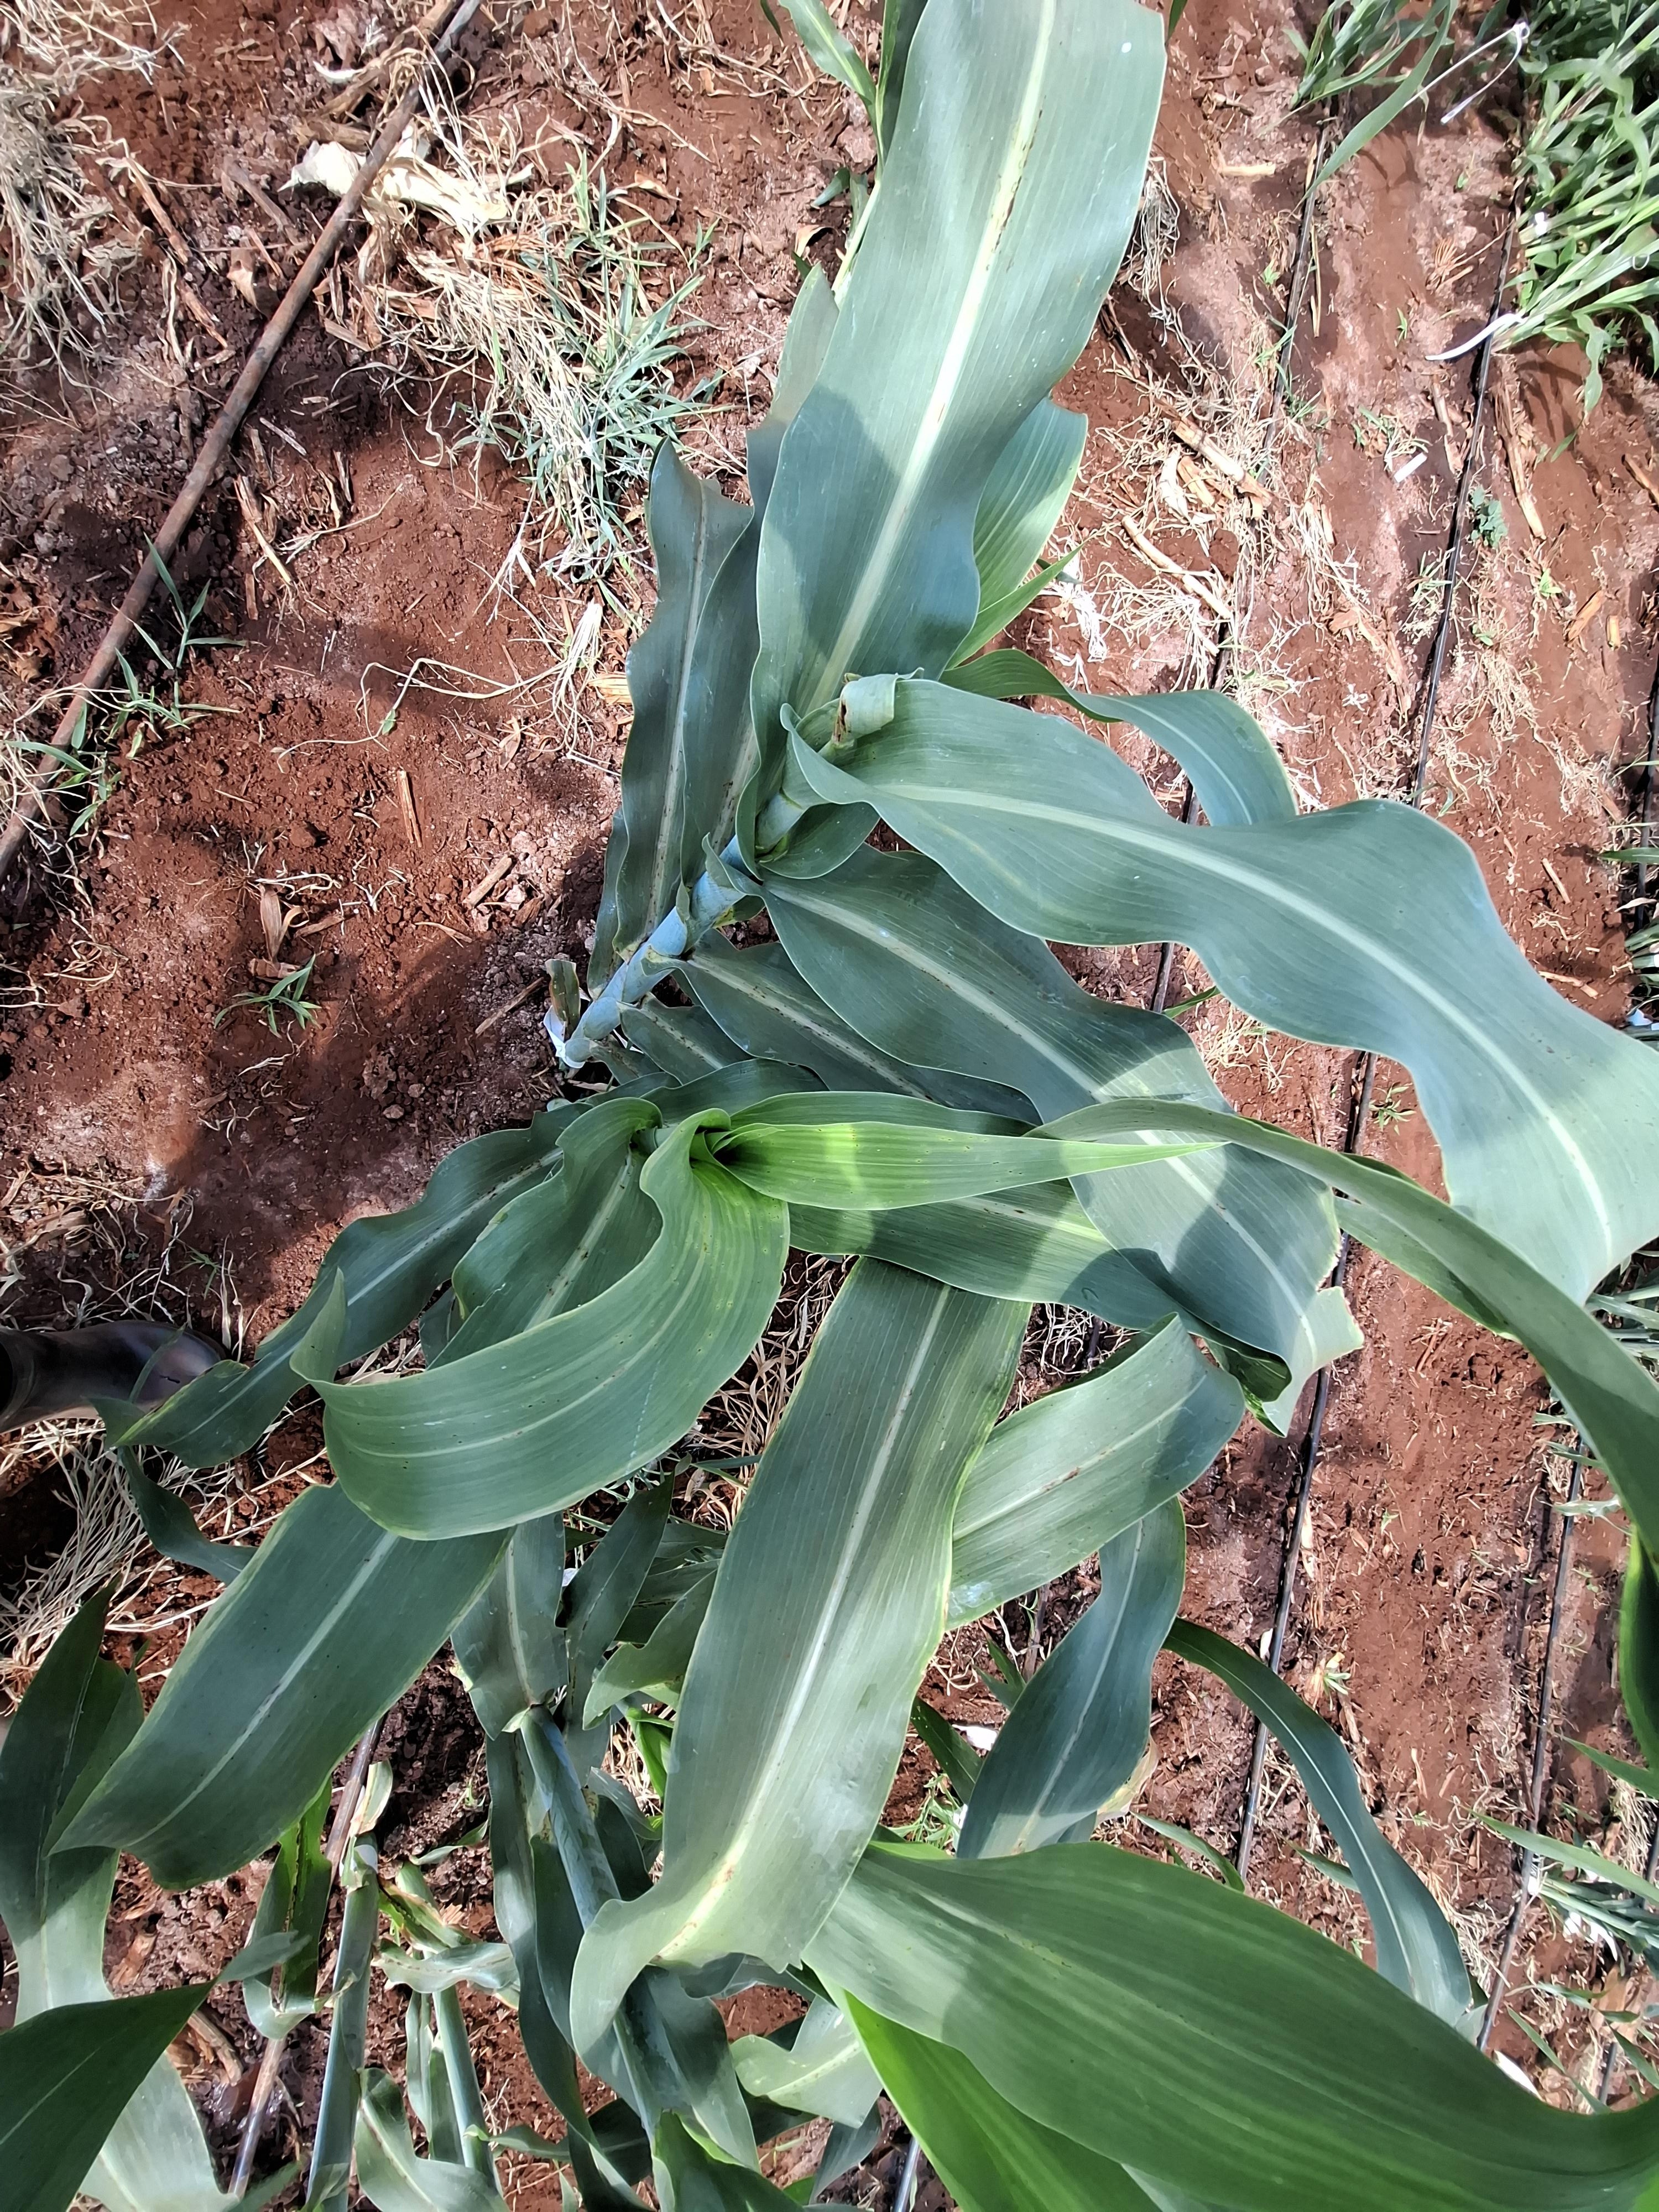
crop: sorghum
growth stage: vegetative
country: Kenya
